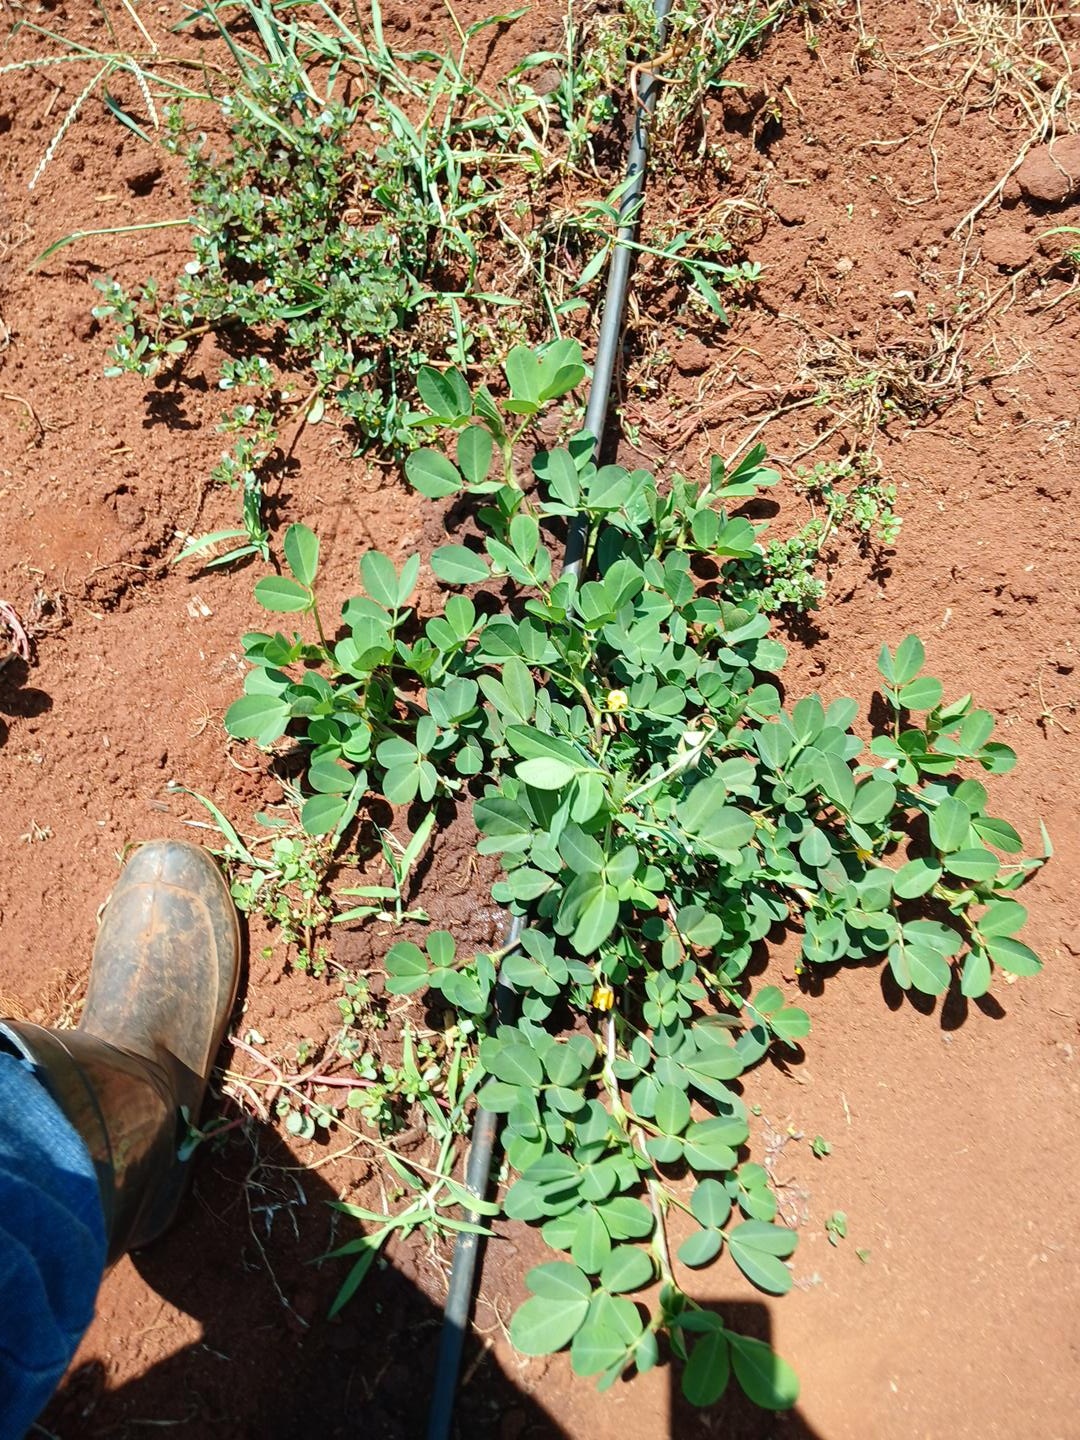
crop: groundnut
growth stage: flowering
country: Kenya
